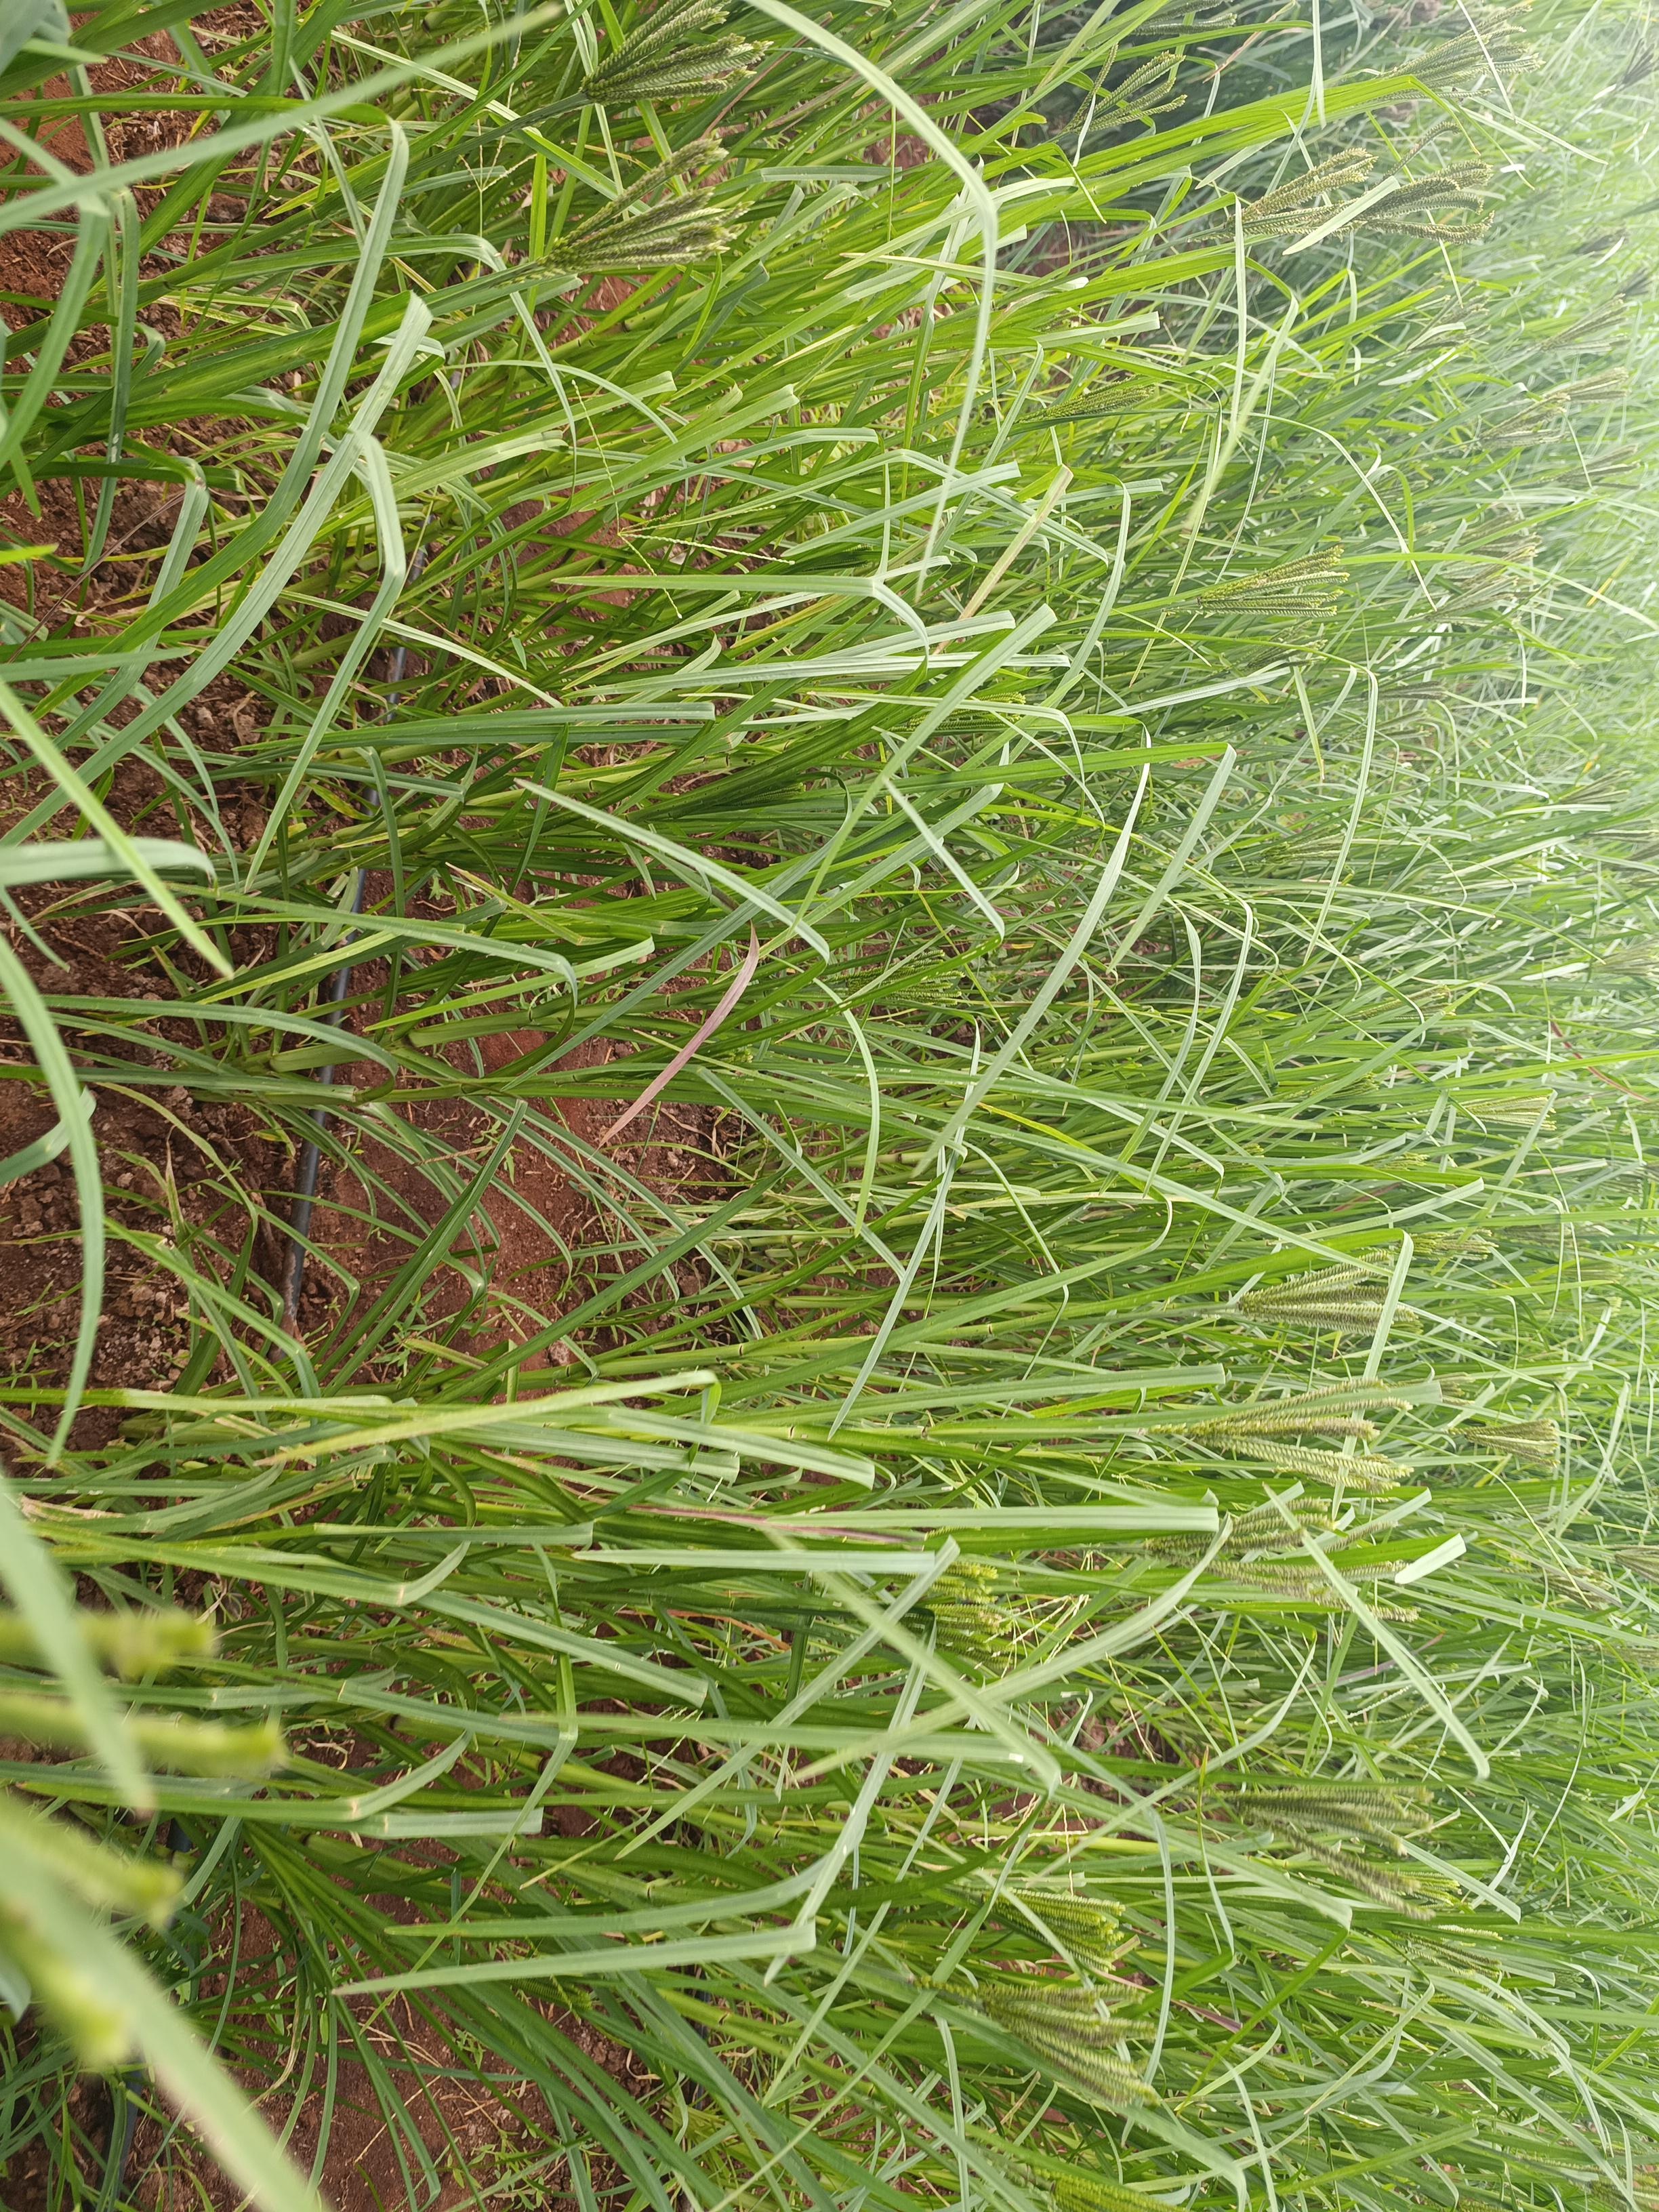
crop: finger millet
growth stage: flowering
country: Kenya
